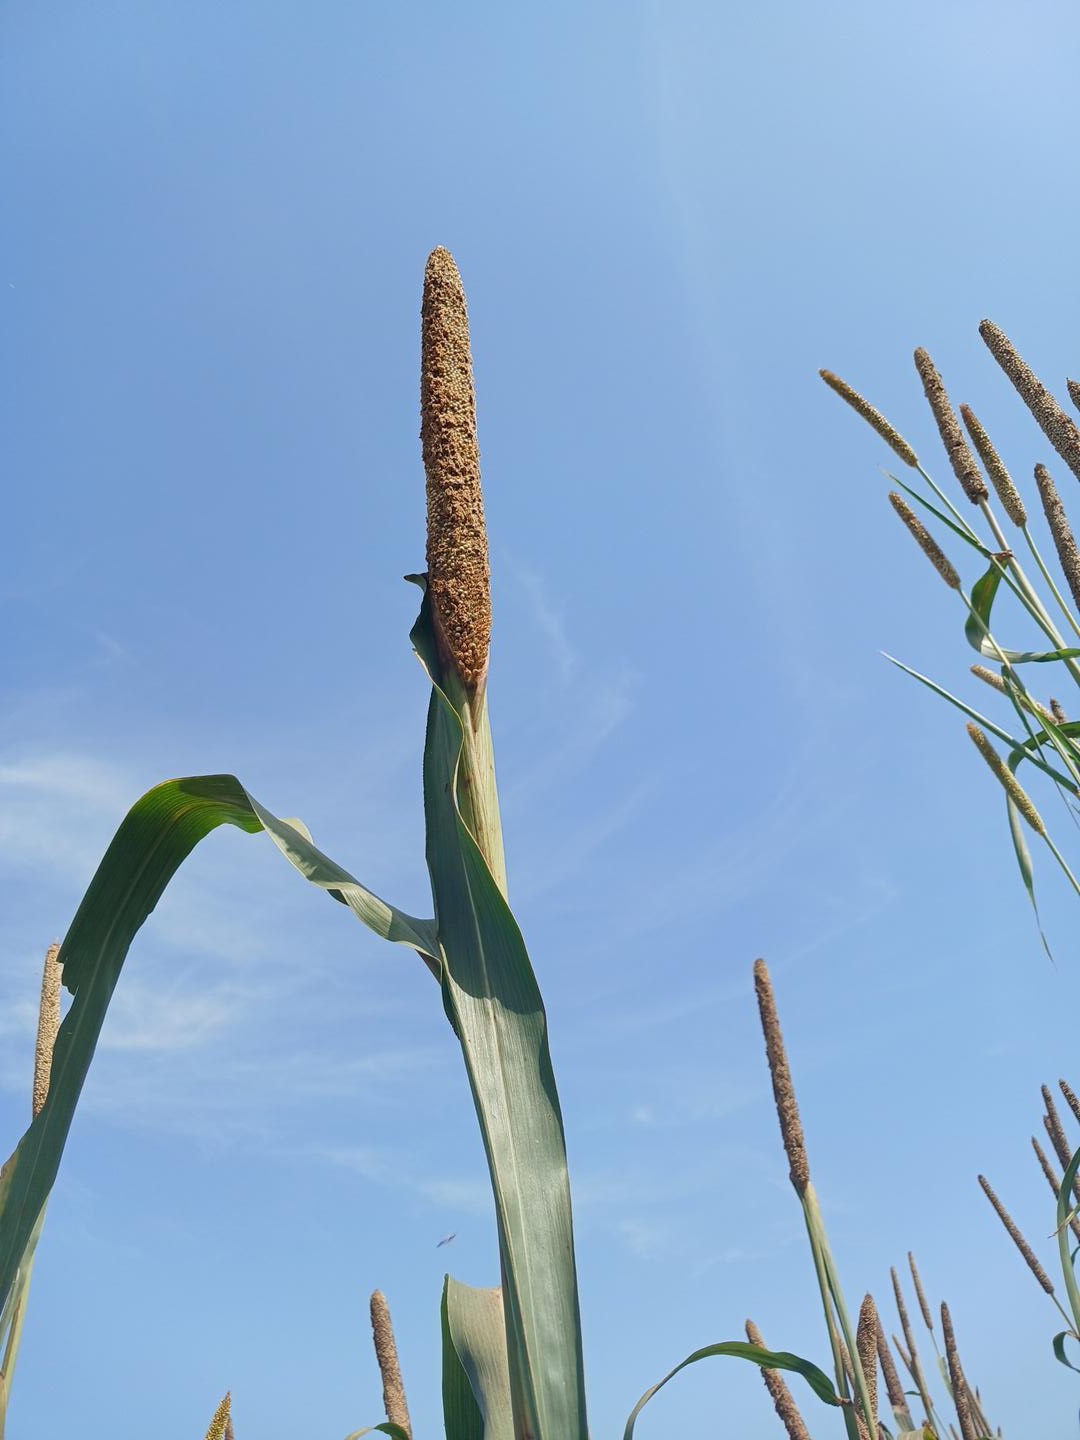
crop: pearl millet
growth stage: maturity
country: Senegal
